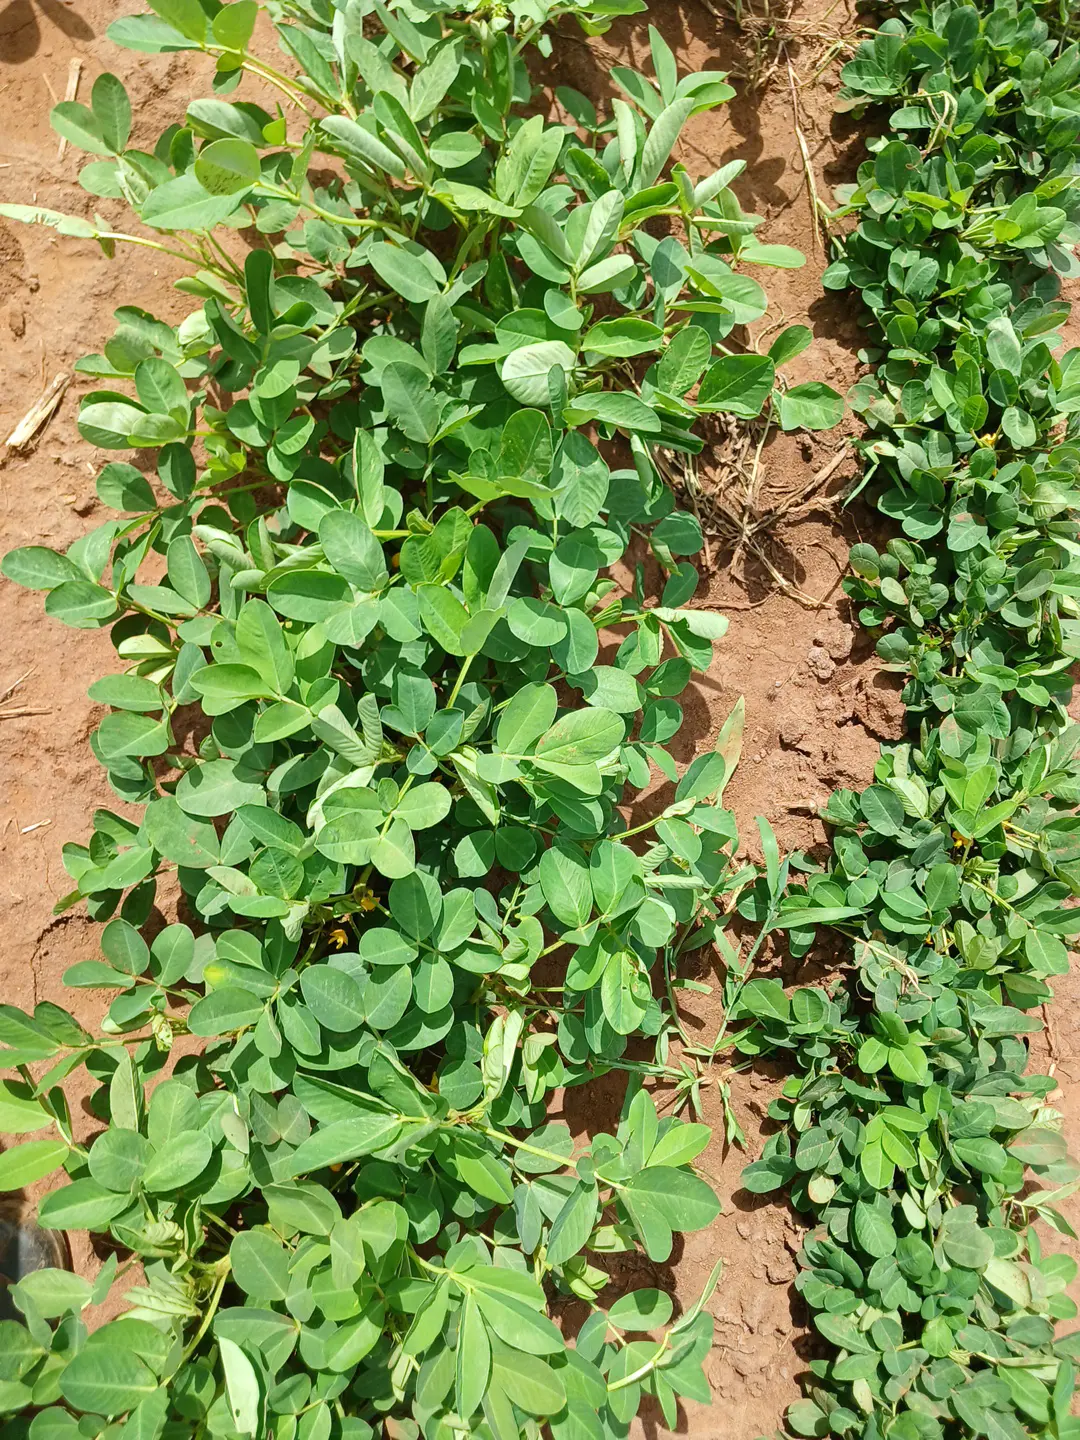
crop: groundnut
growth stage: flowering
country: Kenya
